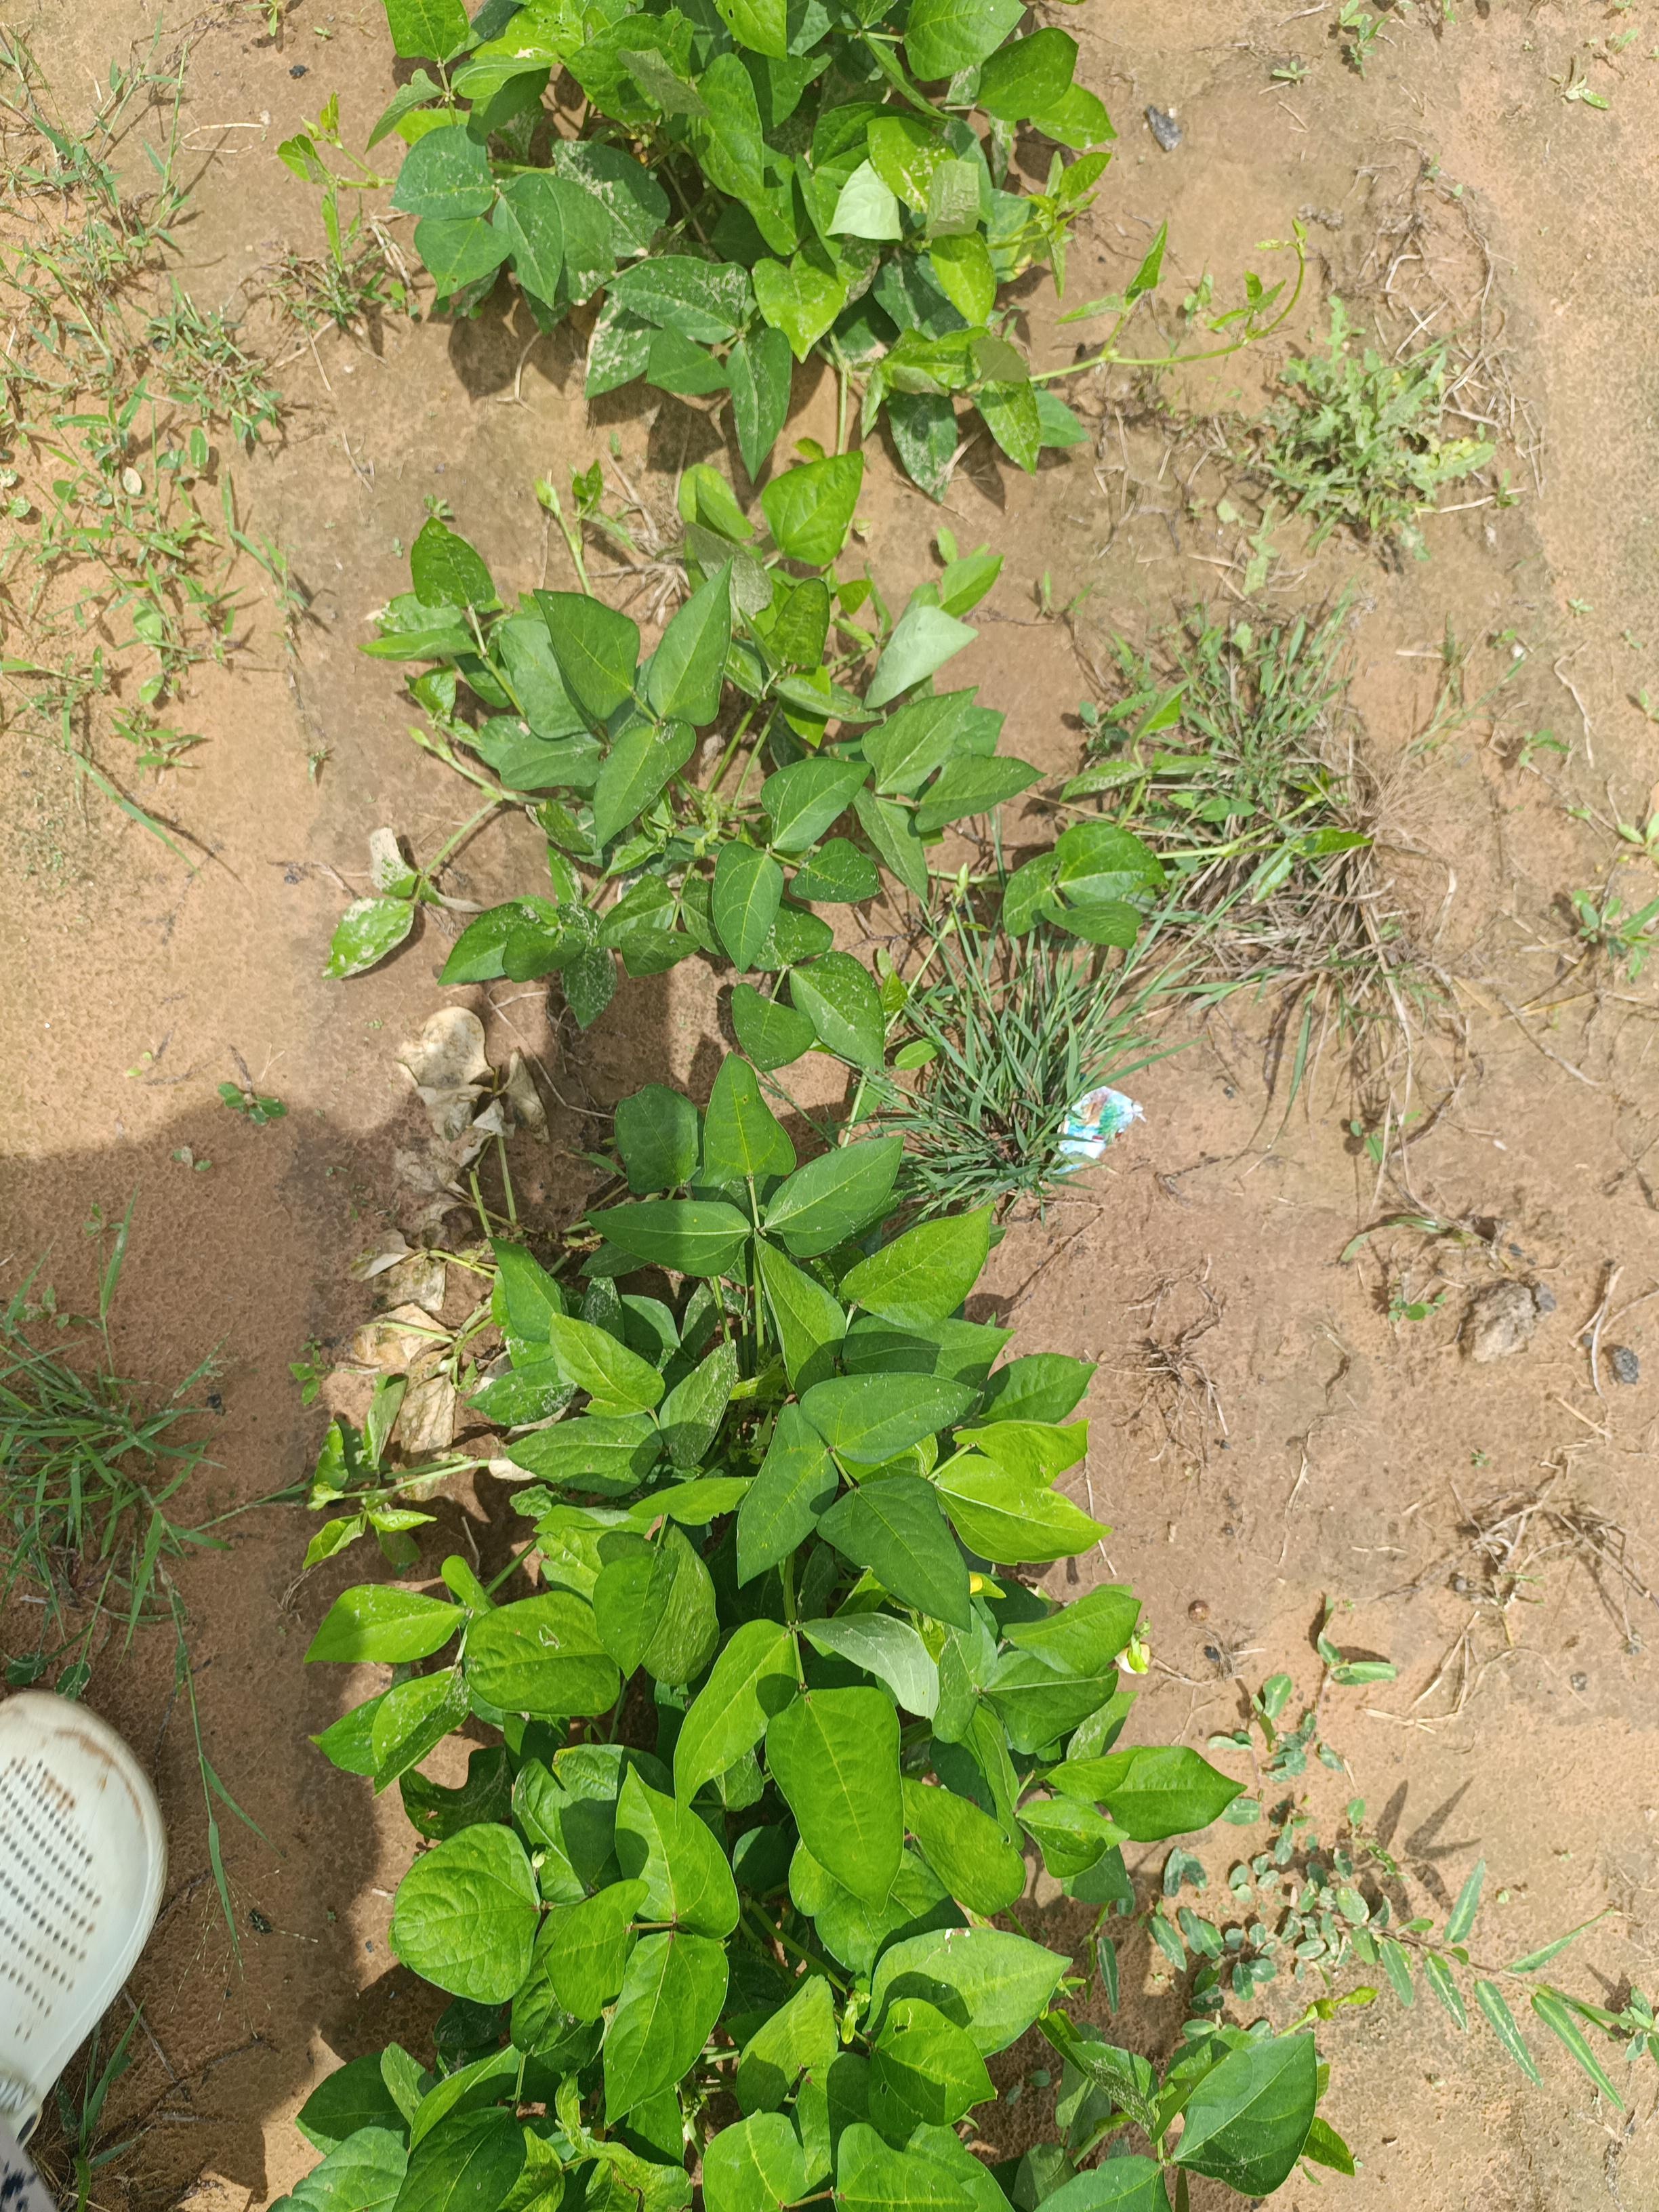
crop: cowpea
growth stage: flowering
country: Nigeria
